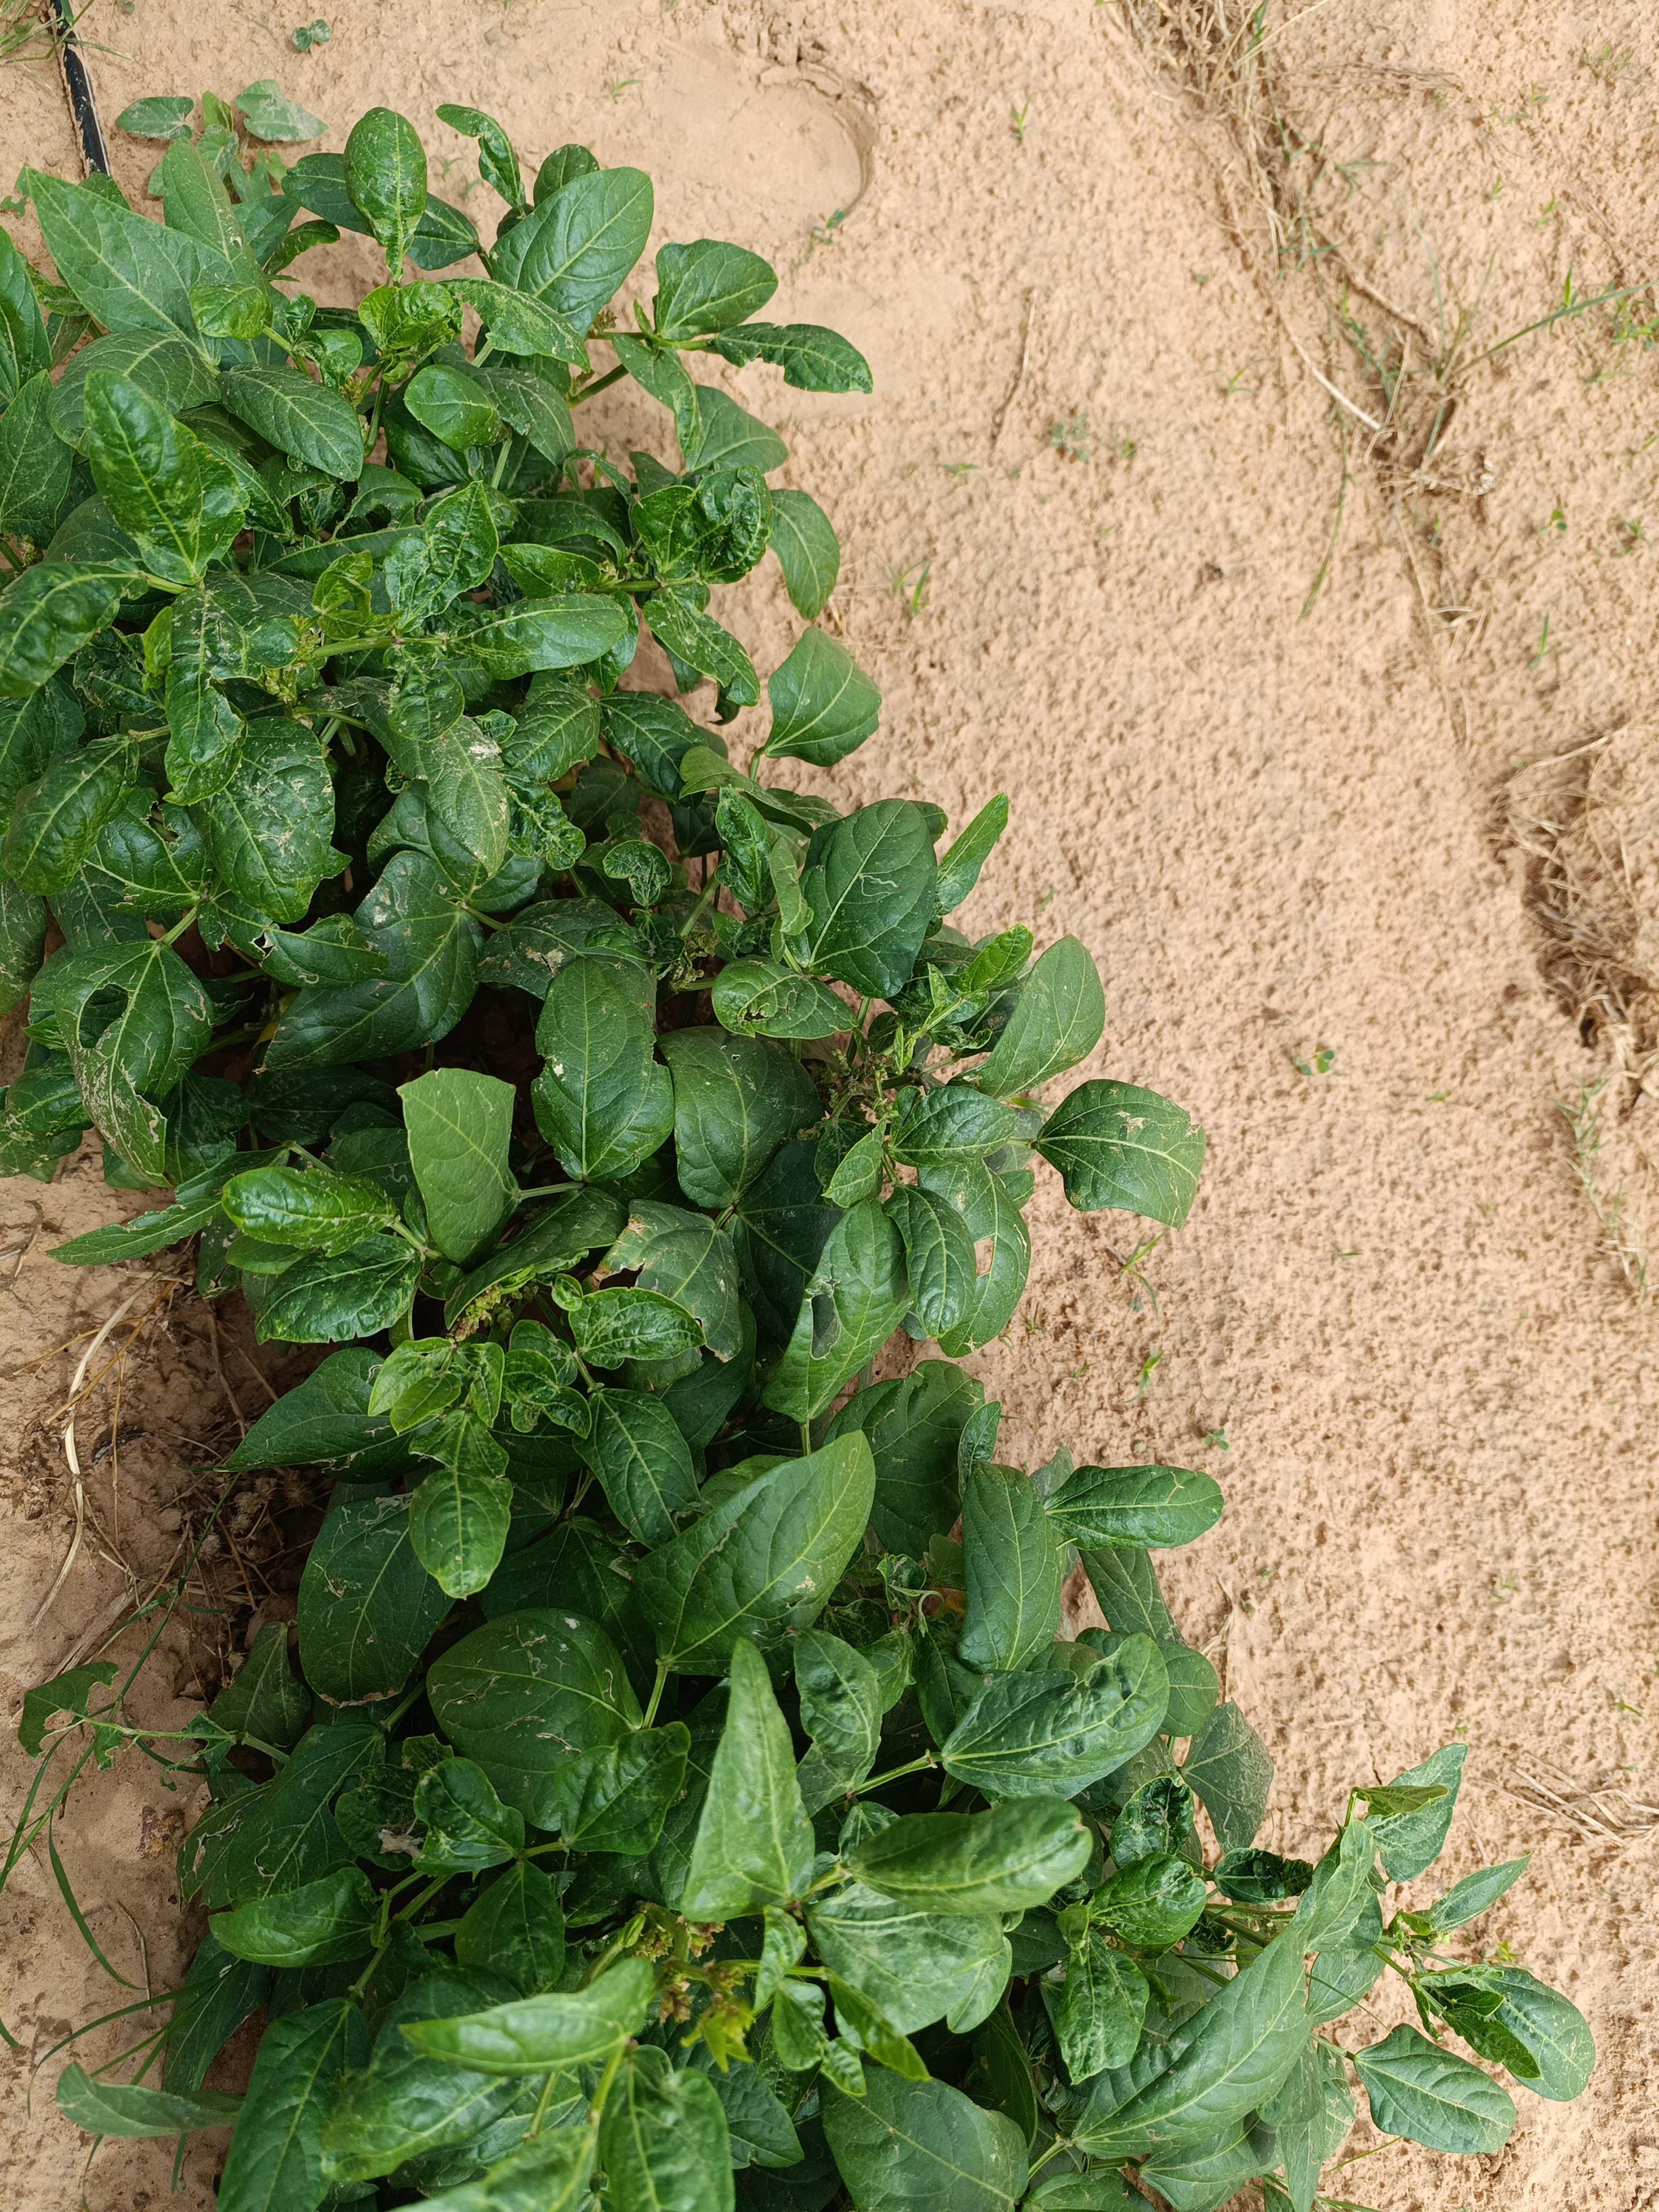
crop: cowpea
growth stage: vegetative
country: Nigeria
